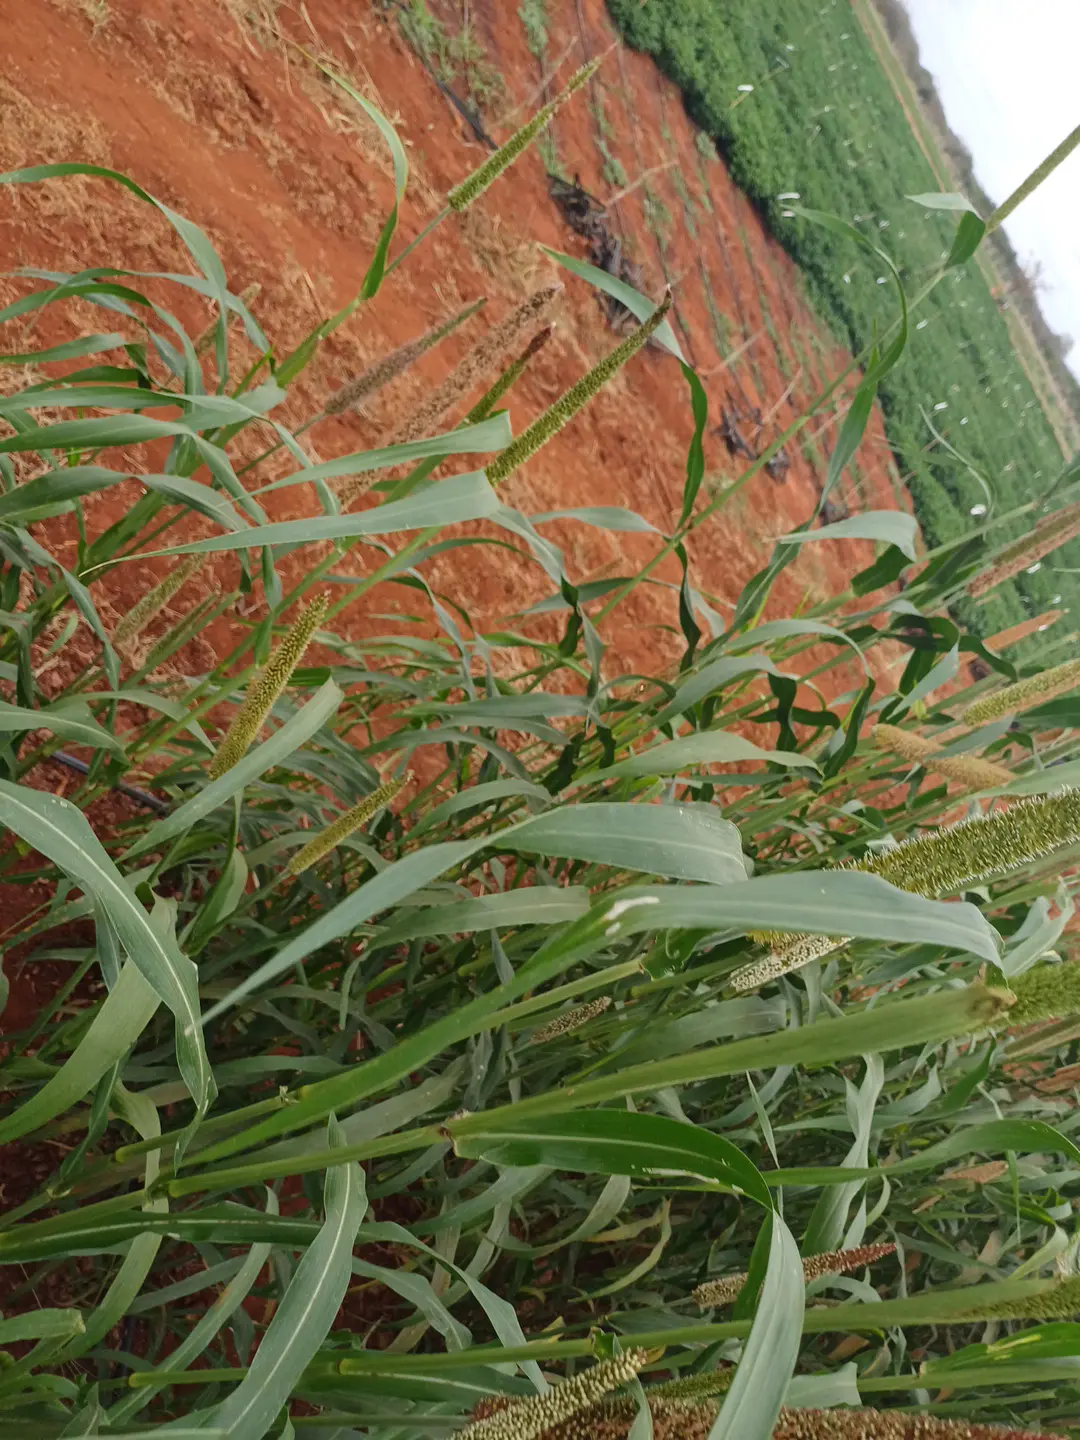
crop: pearl millet
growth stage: filling grain
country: Kenya
